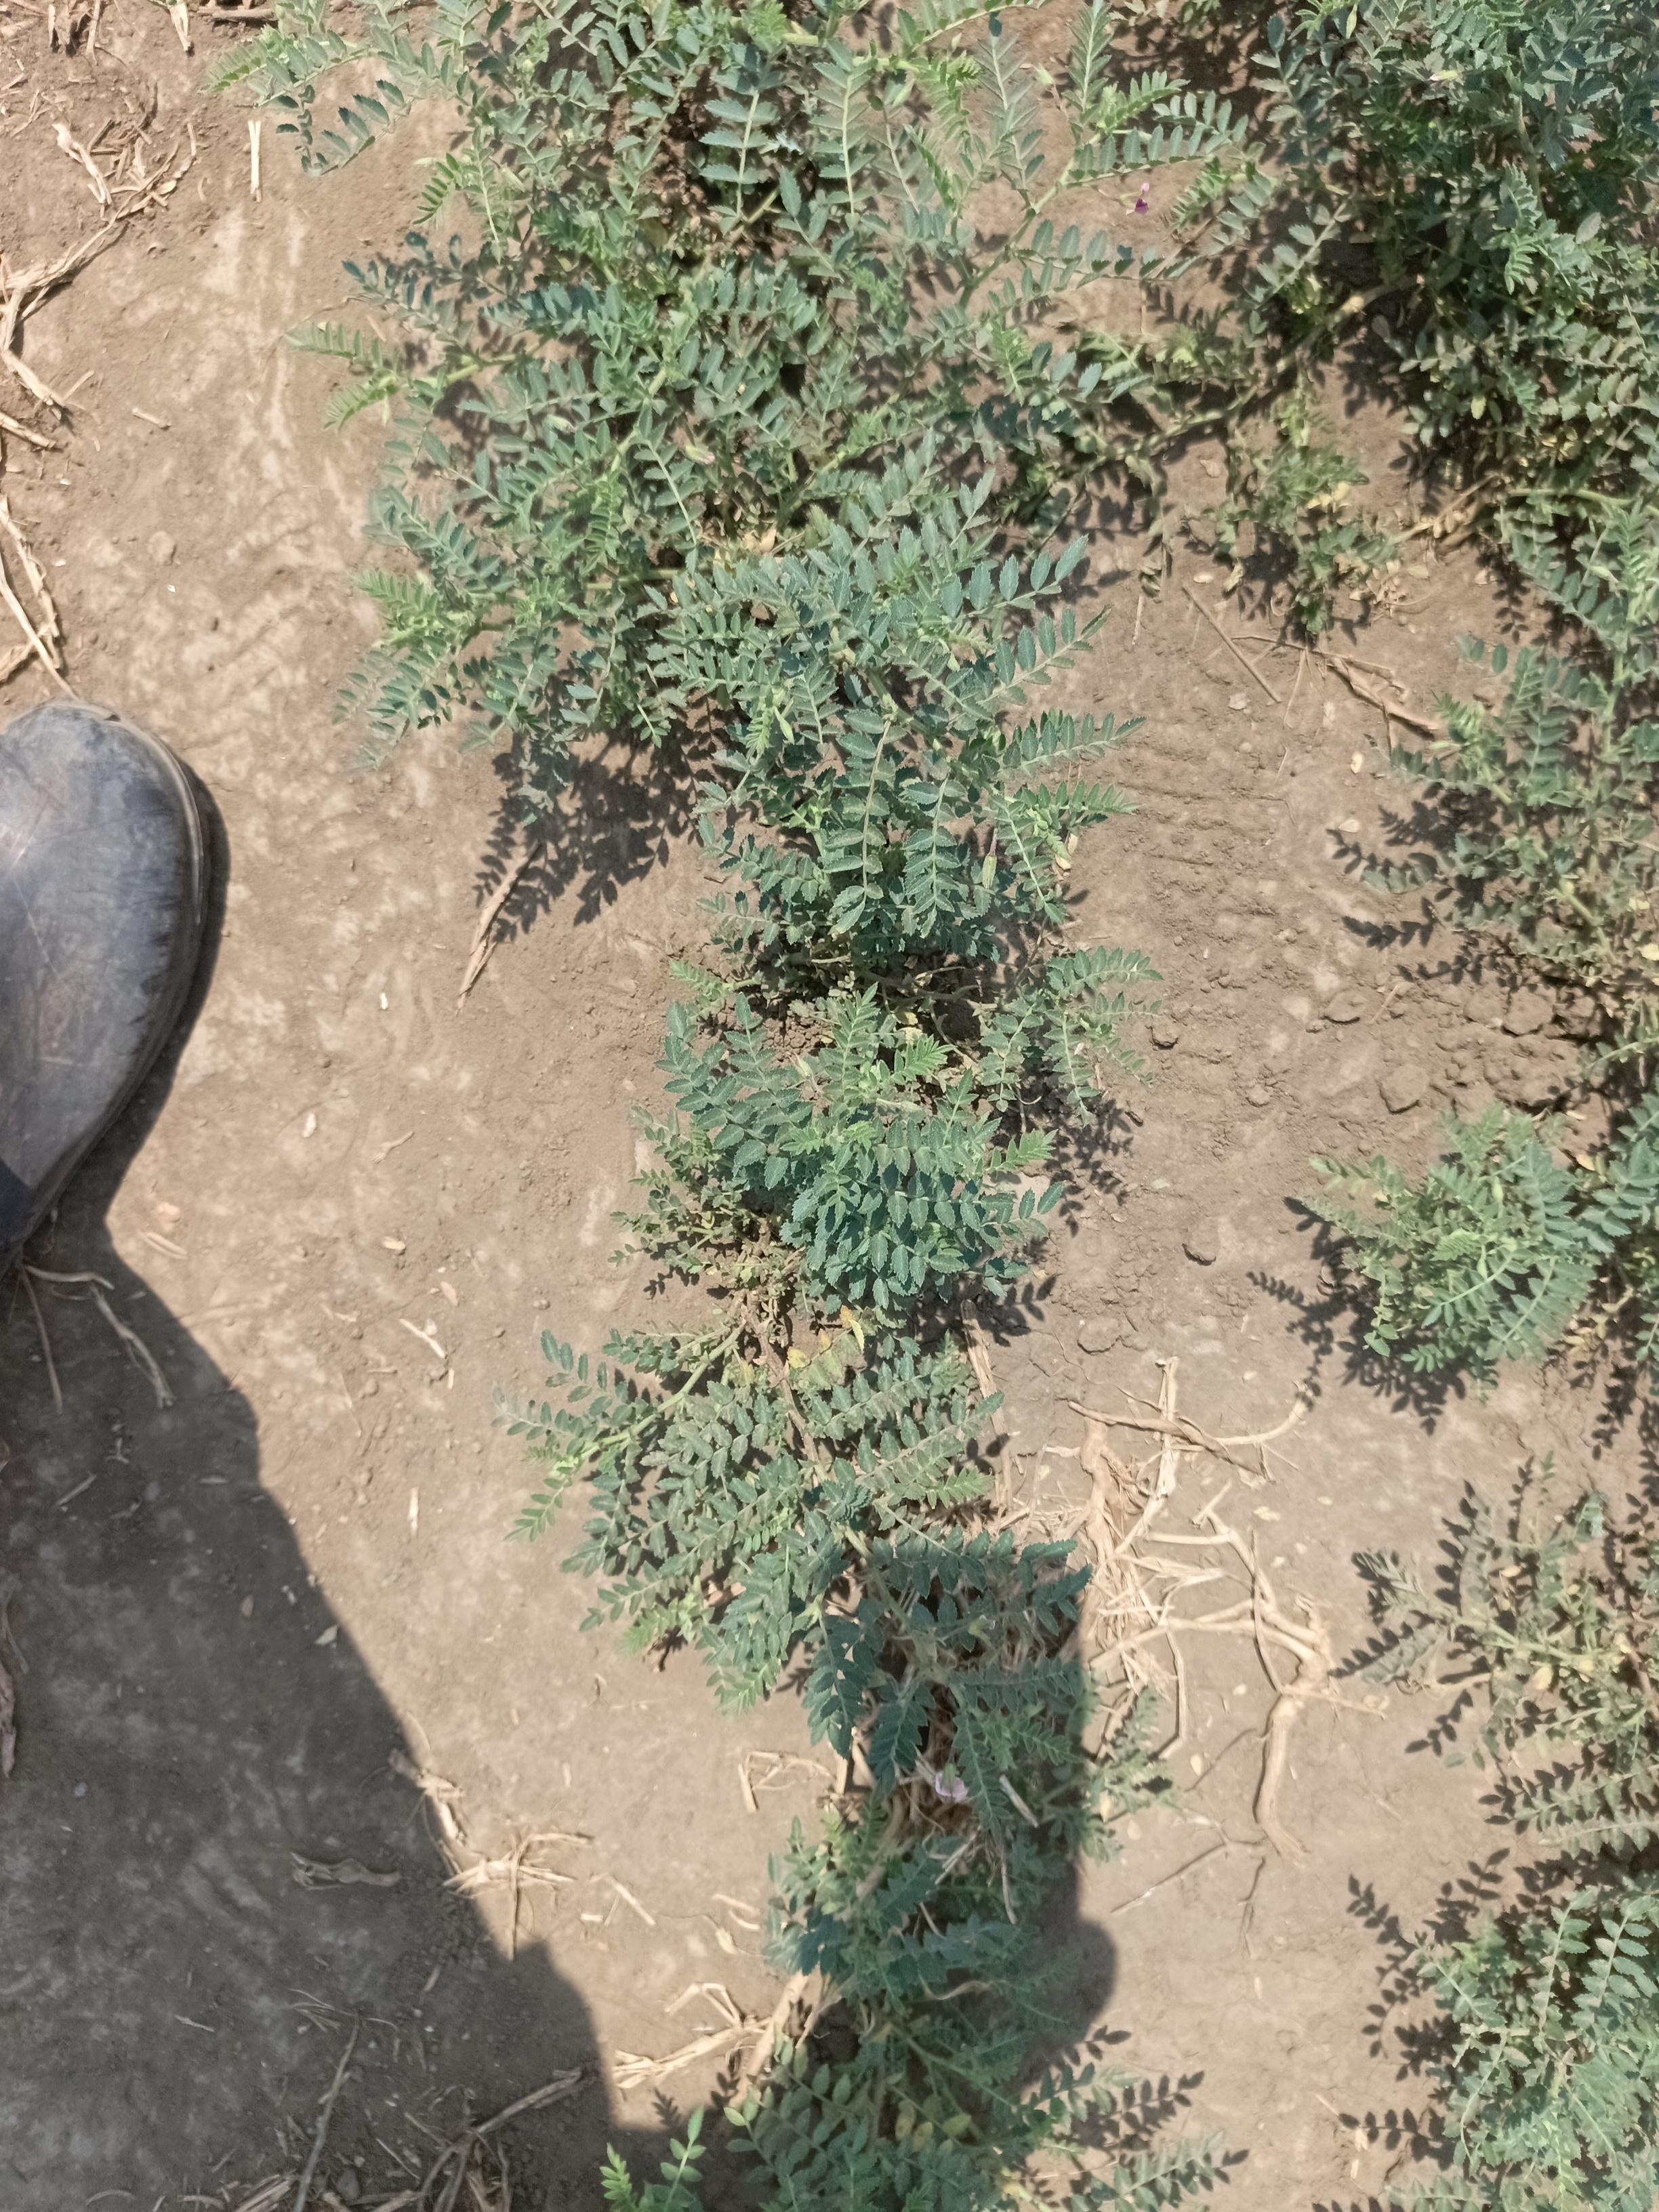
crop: chickpea
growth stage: flowering
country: Tanzania
